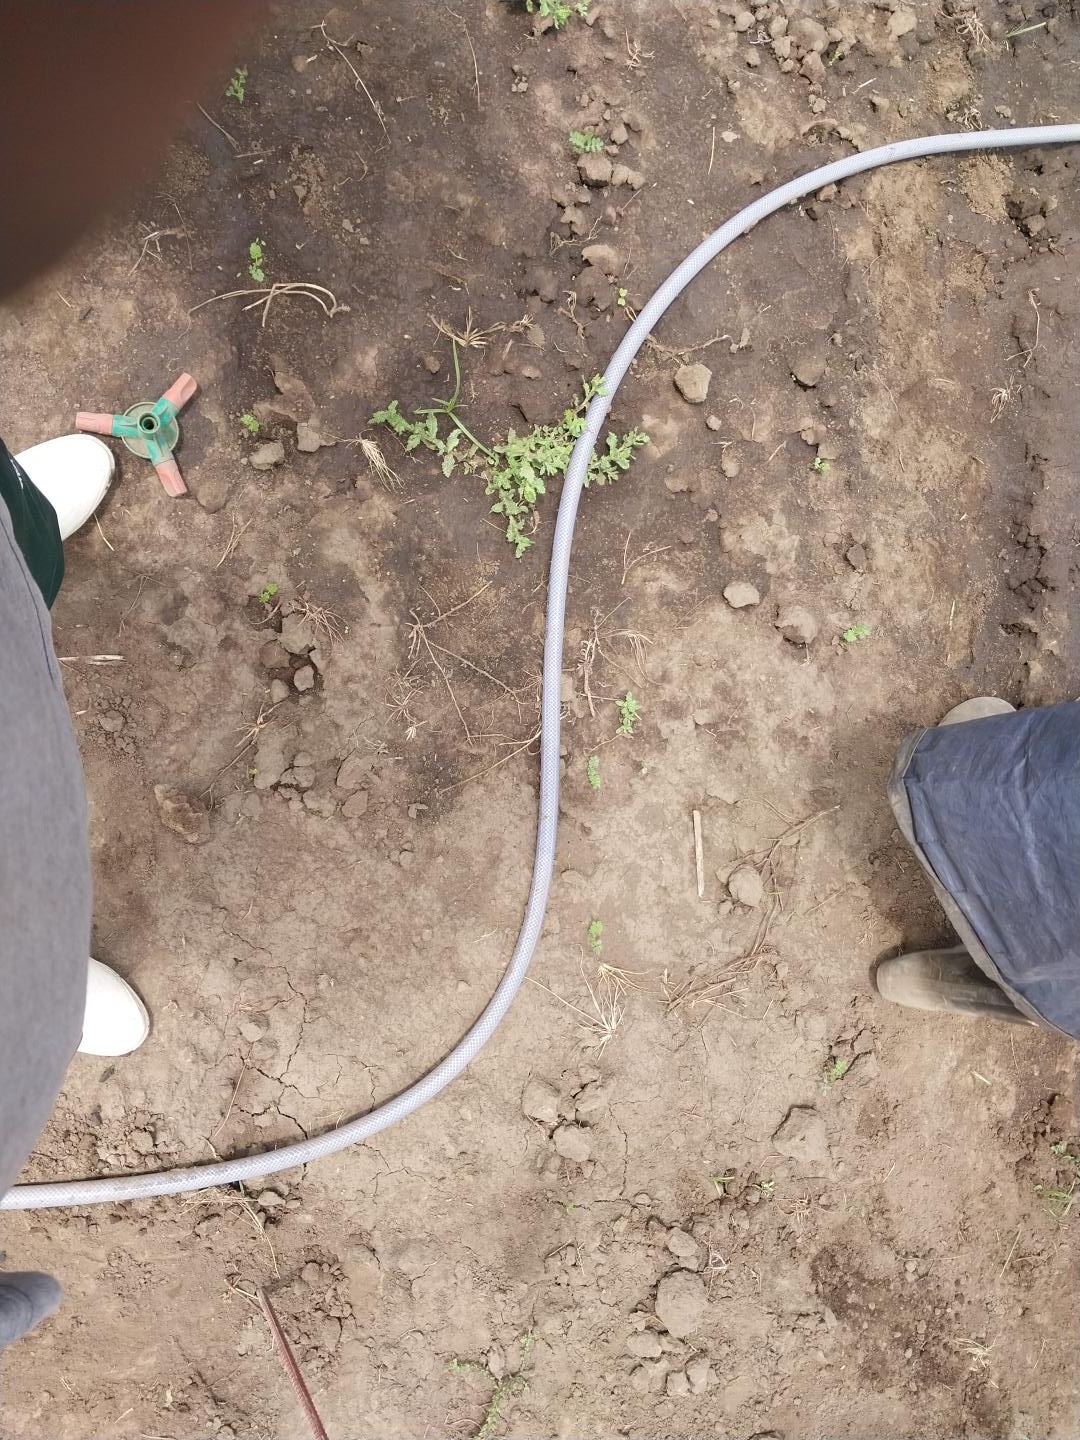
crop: chickpea
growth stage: emergence
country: Tanzania
